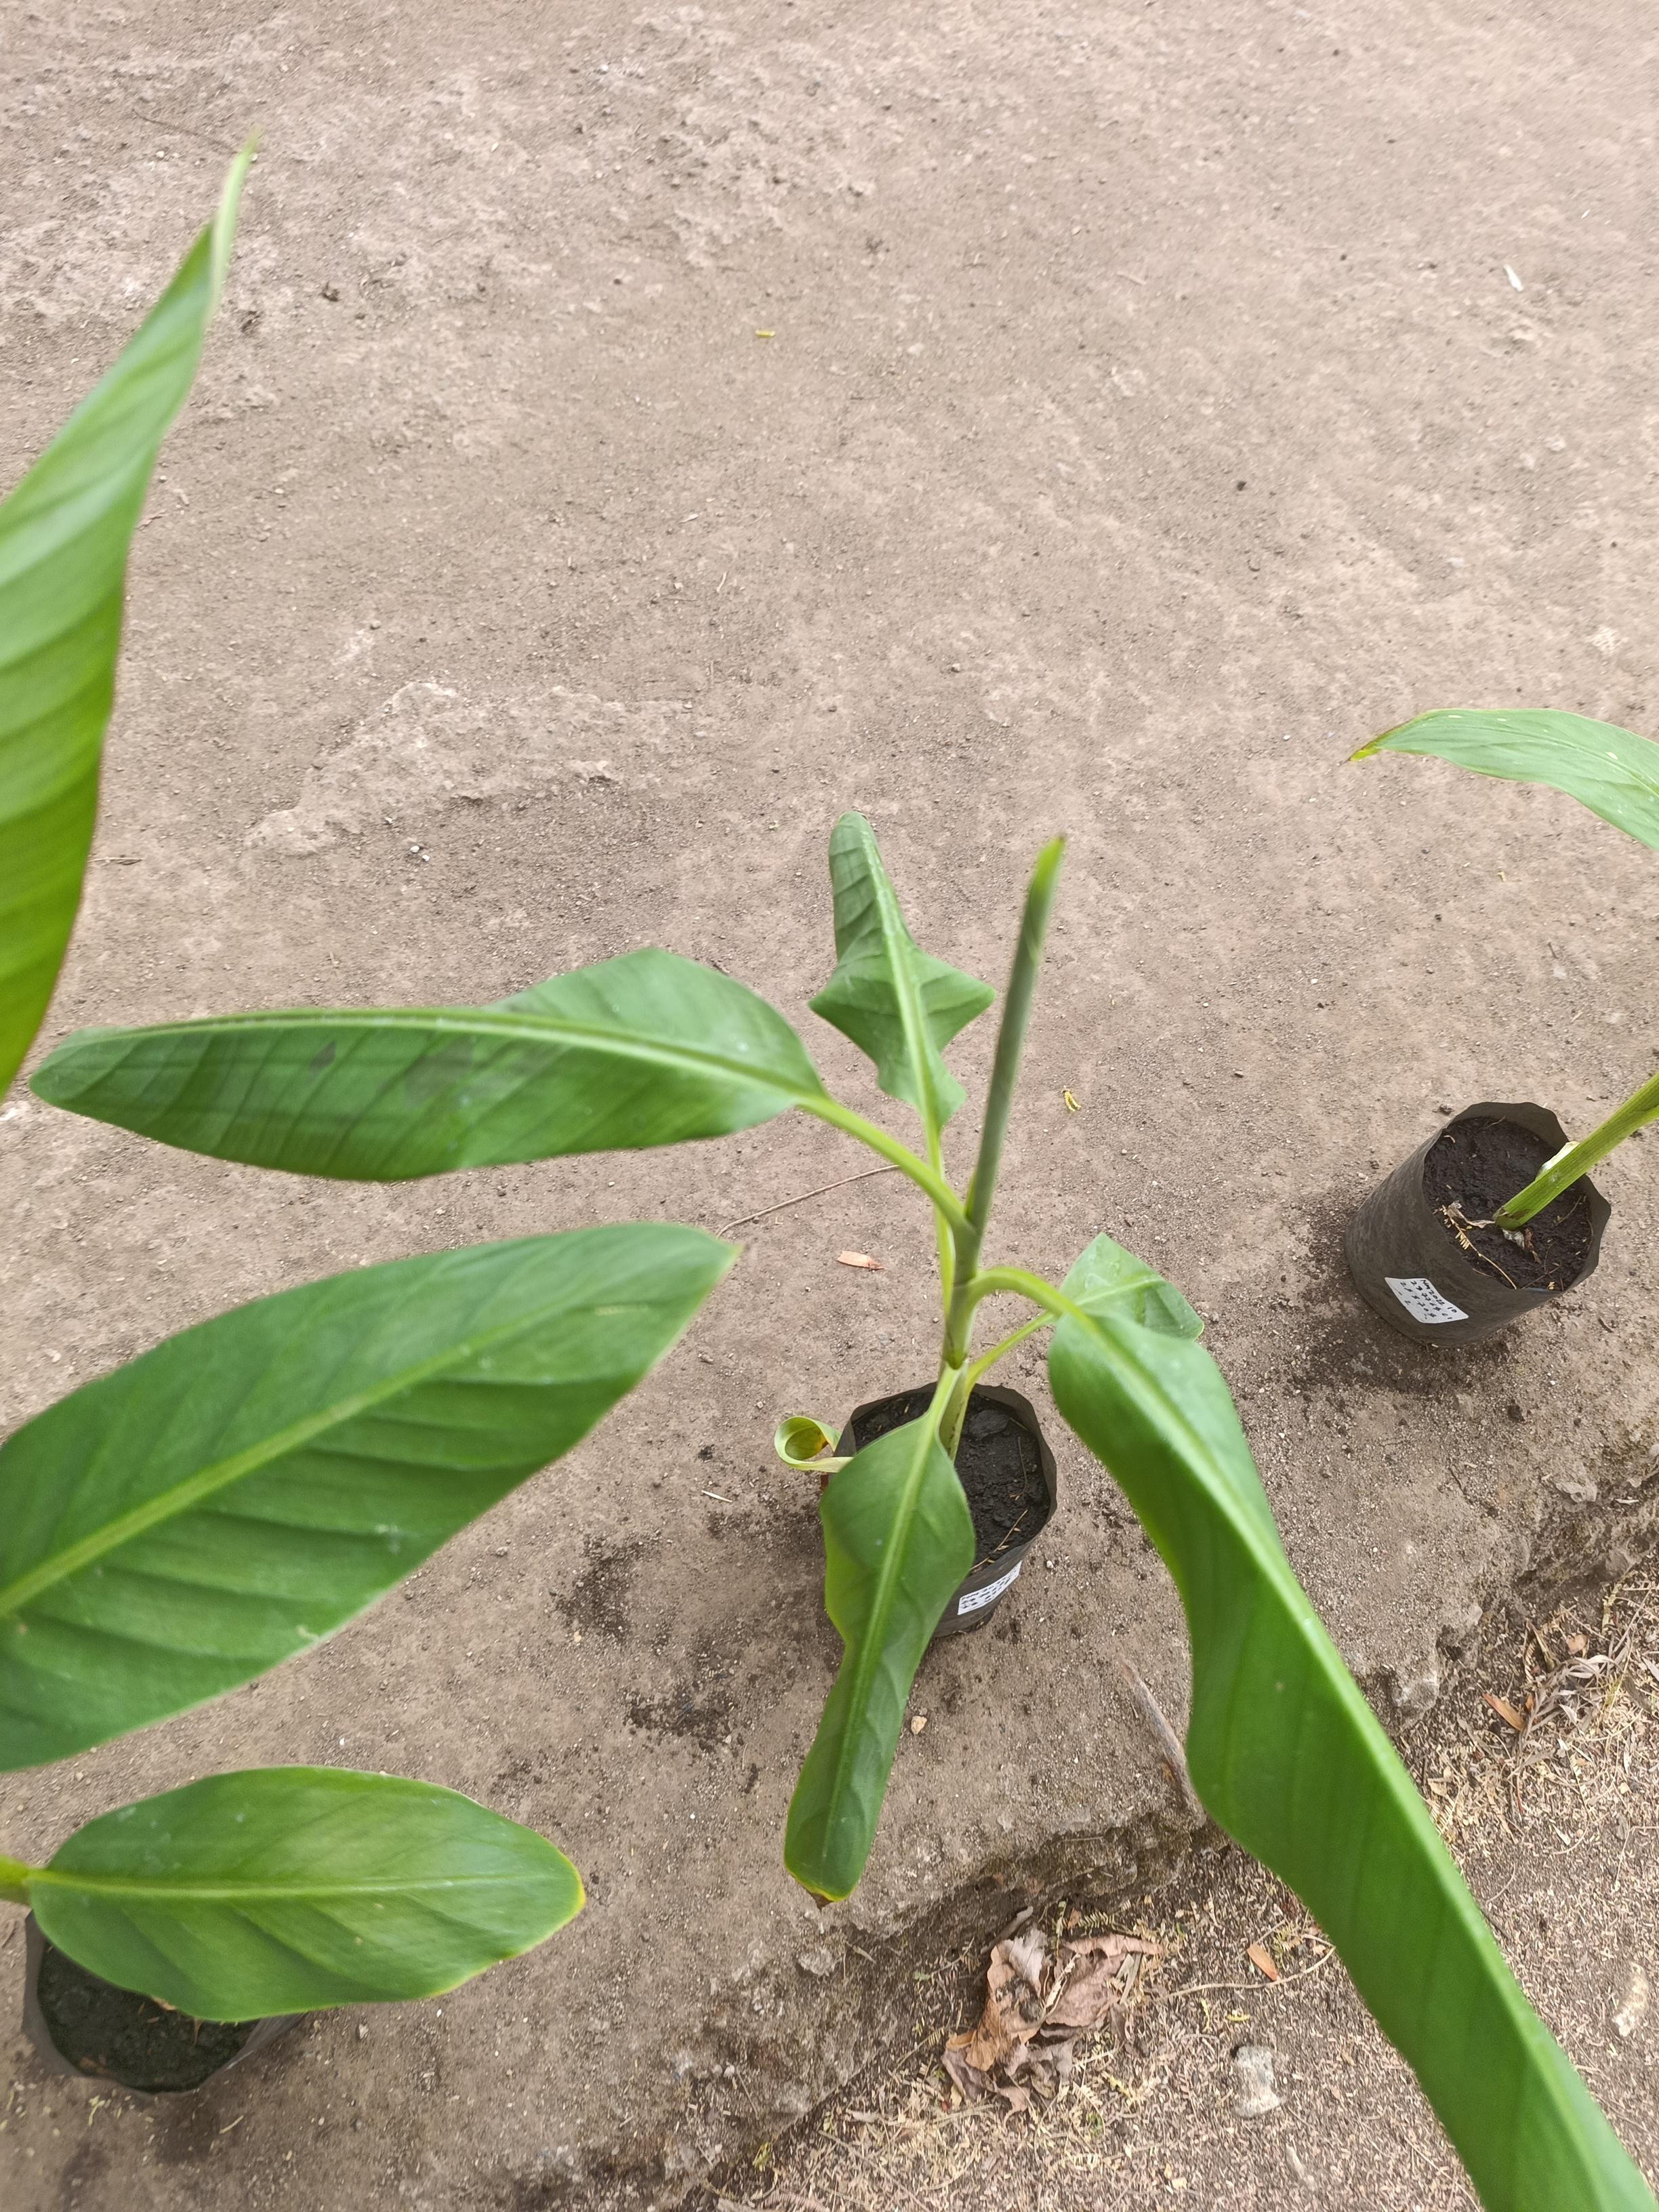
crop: banana
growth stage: vegetative
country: Tanzania
